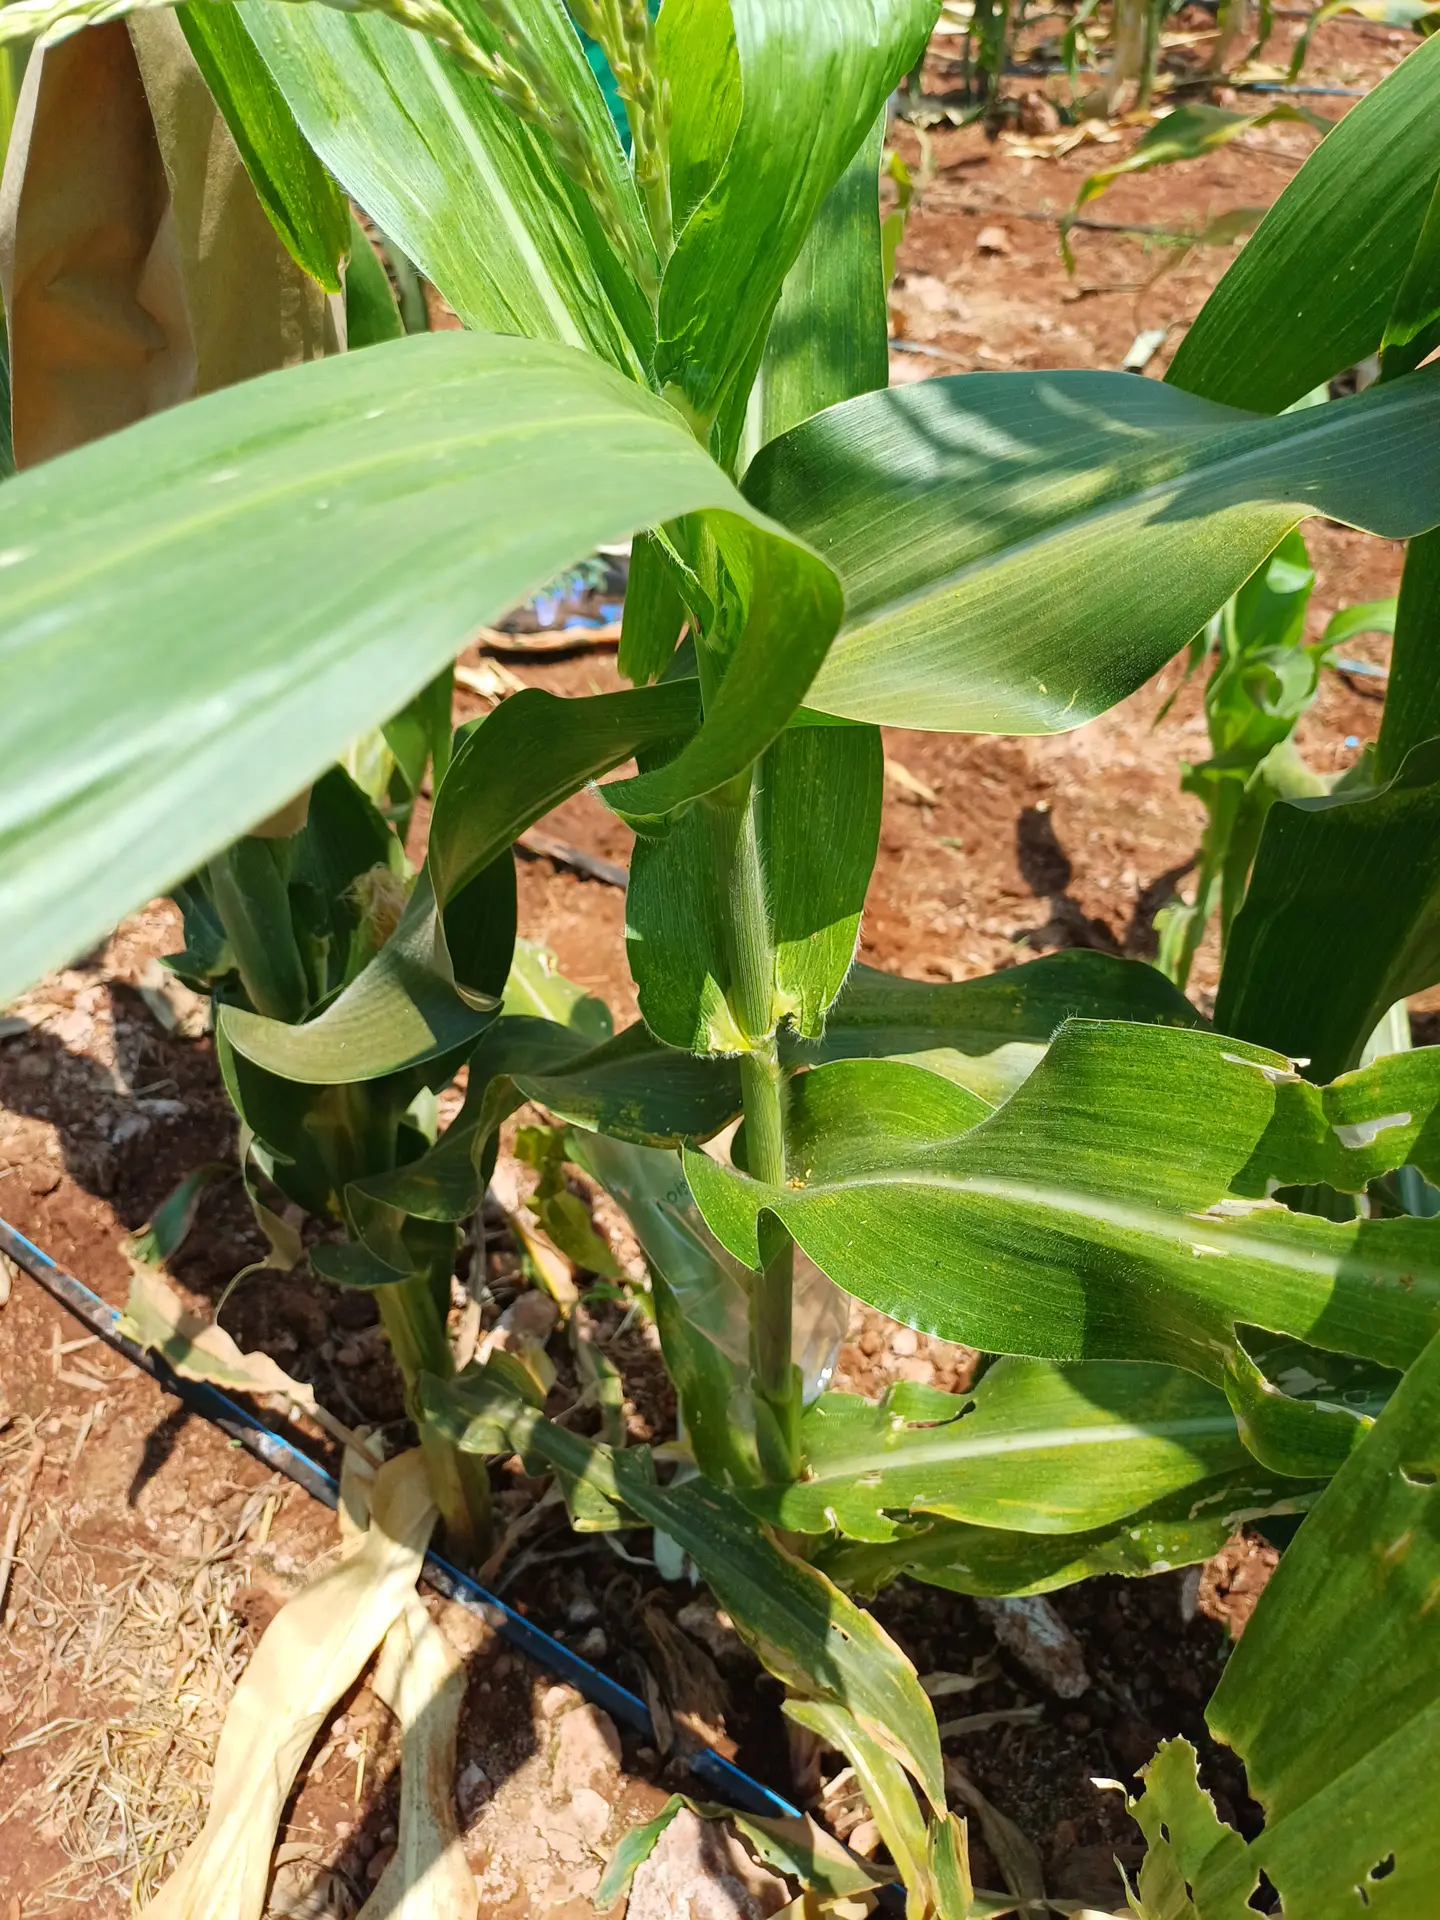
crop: maize
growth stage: flowering
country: Kenya
